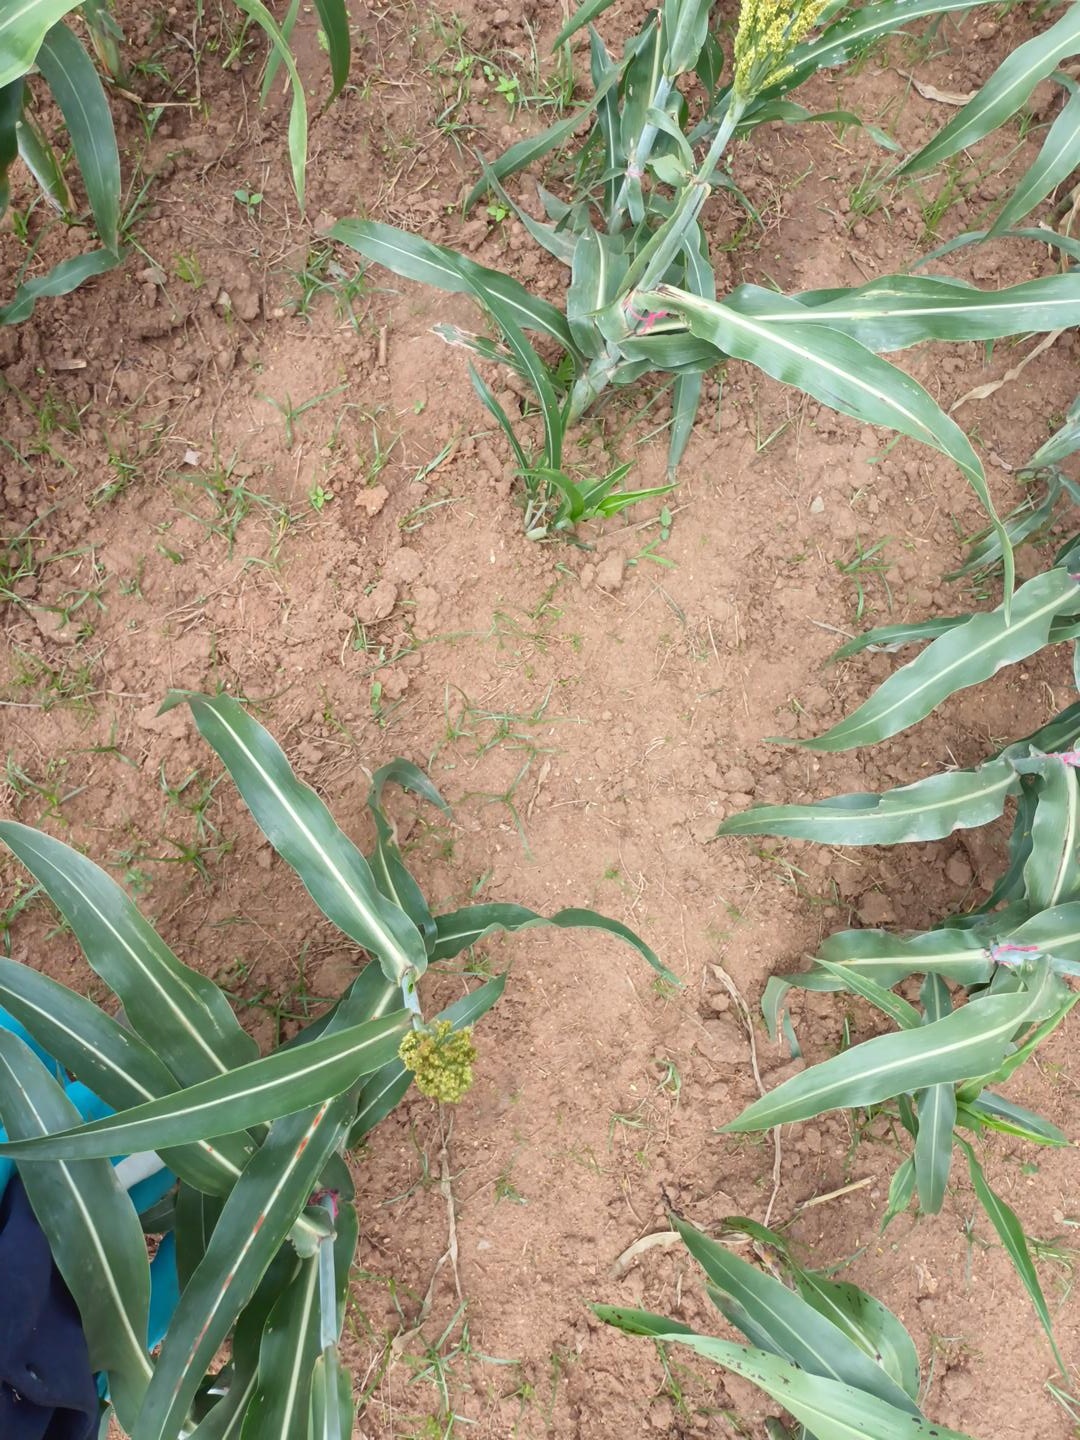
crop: sorghum
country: Kenya
